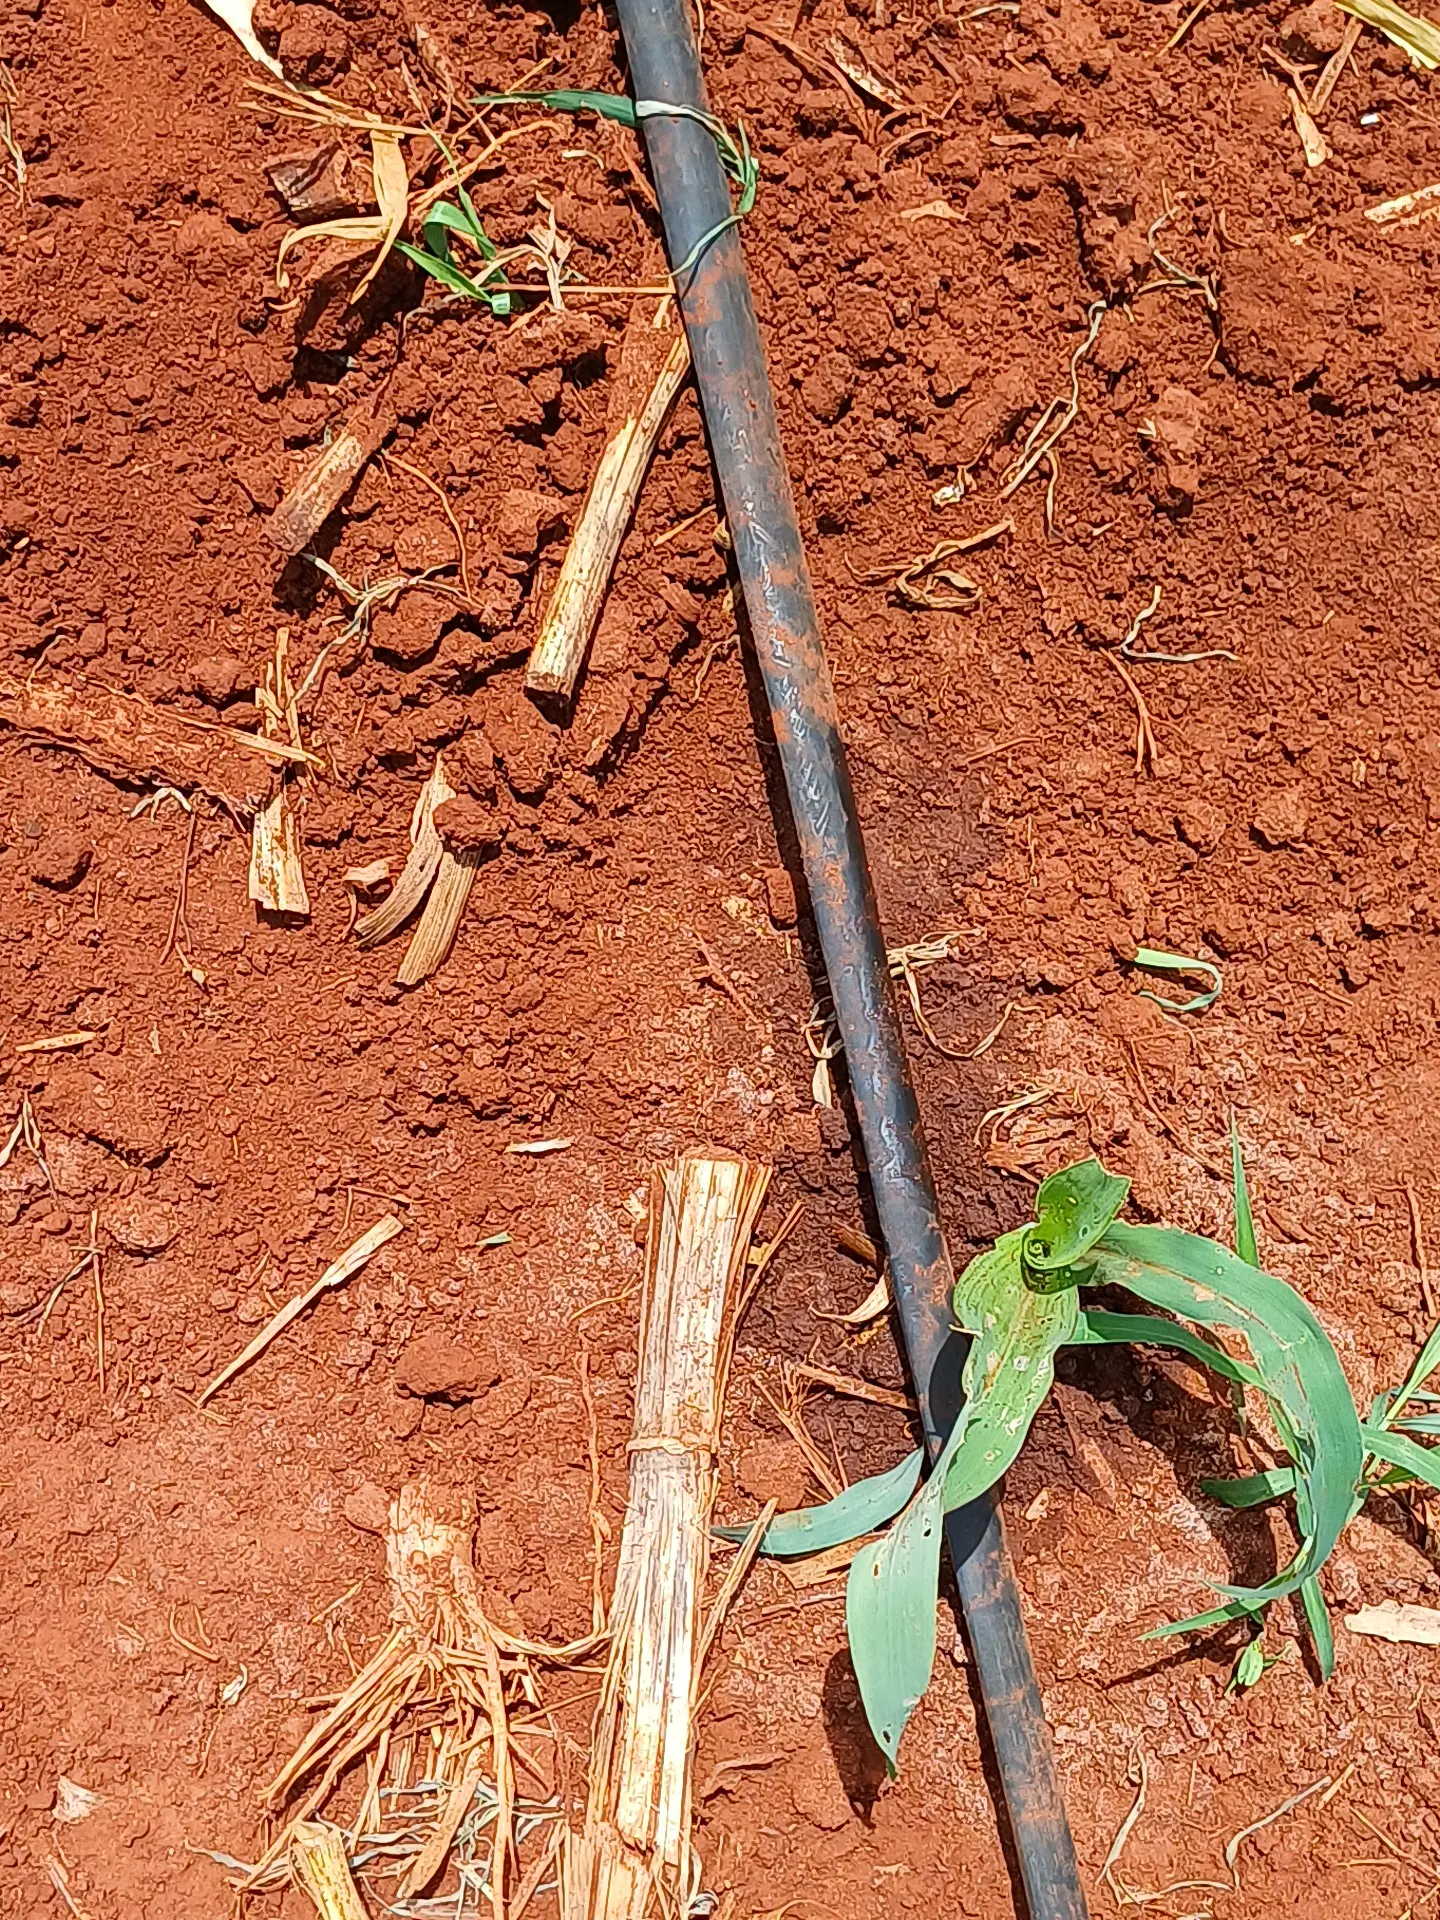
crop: sorghum
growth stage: vegetative
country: Kenya
